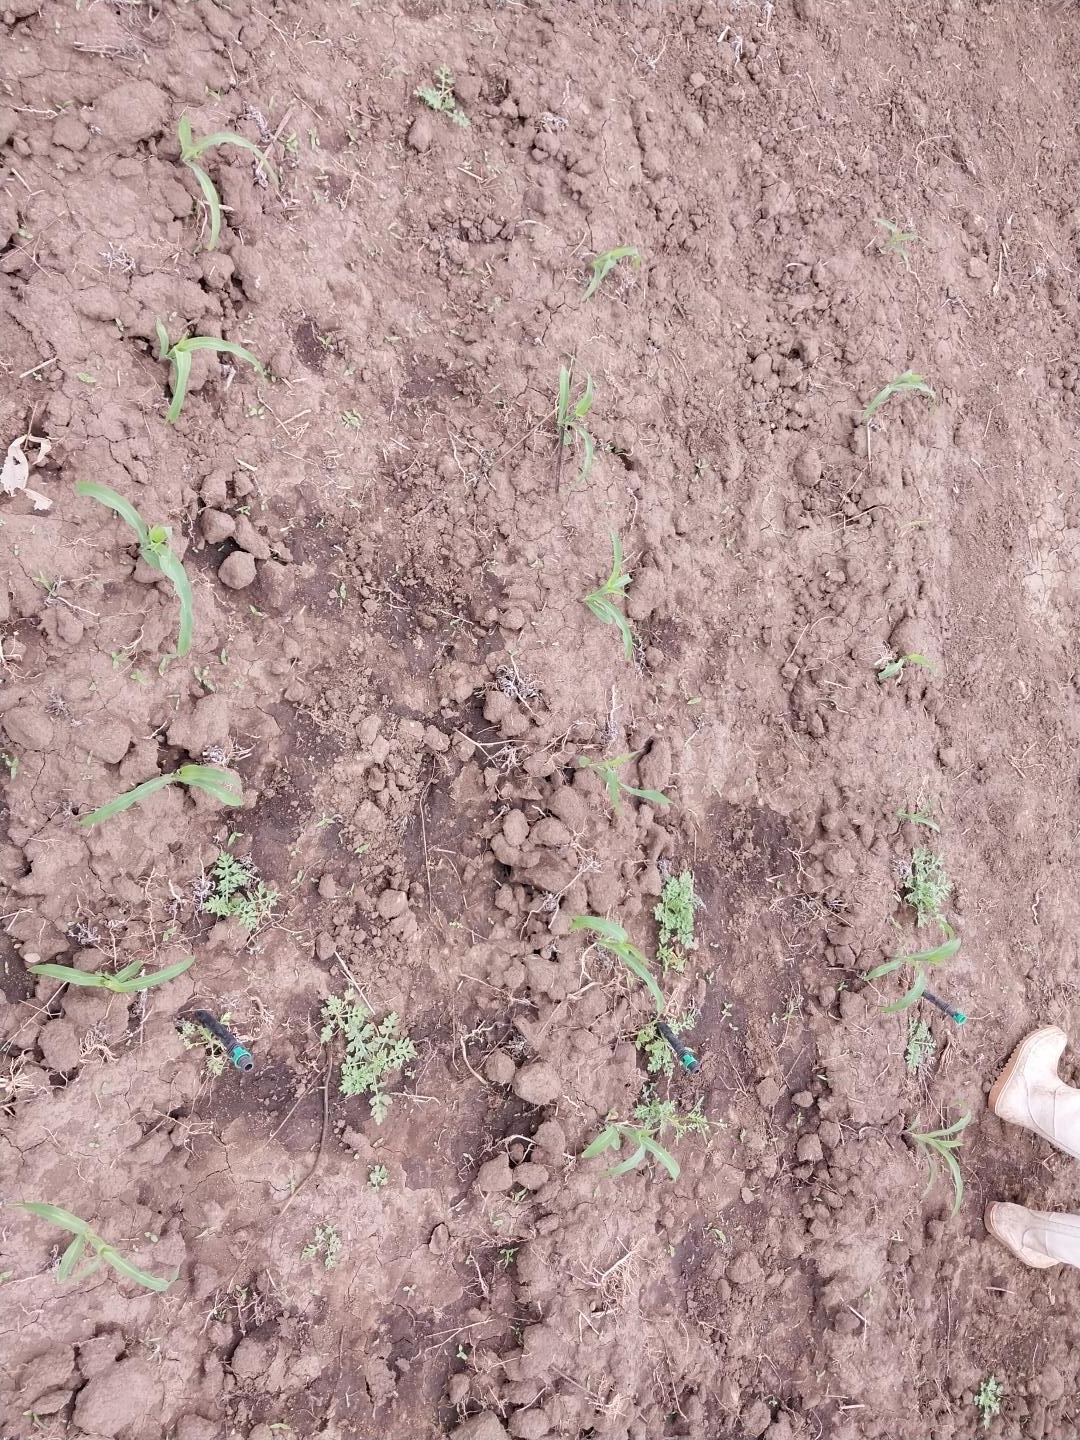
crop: maize
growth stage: emergence
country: Tanzania
